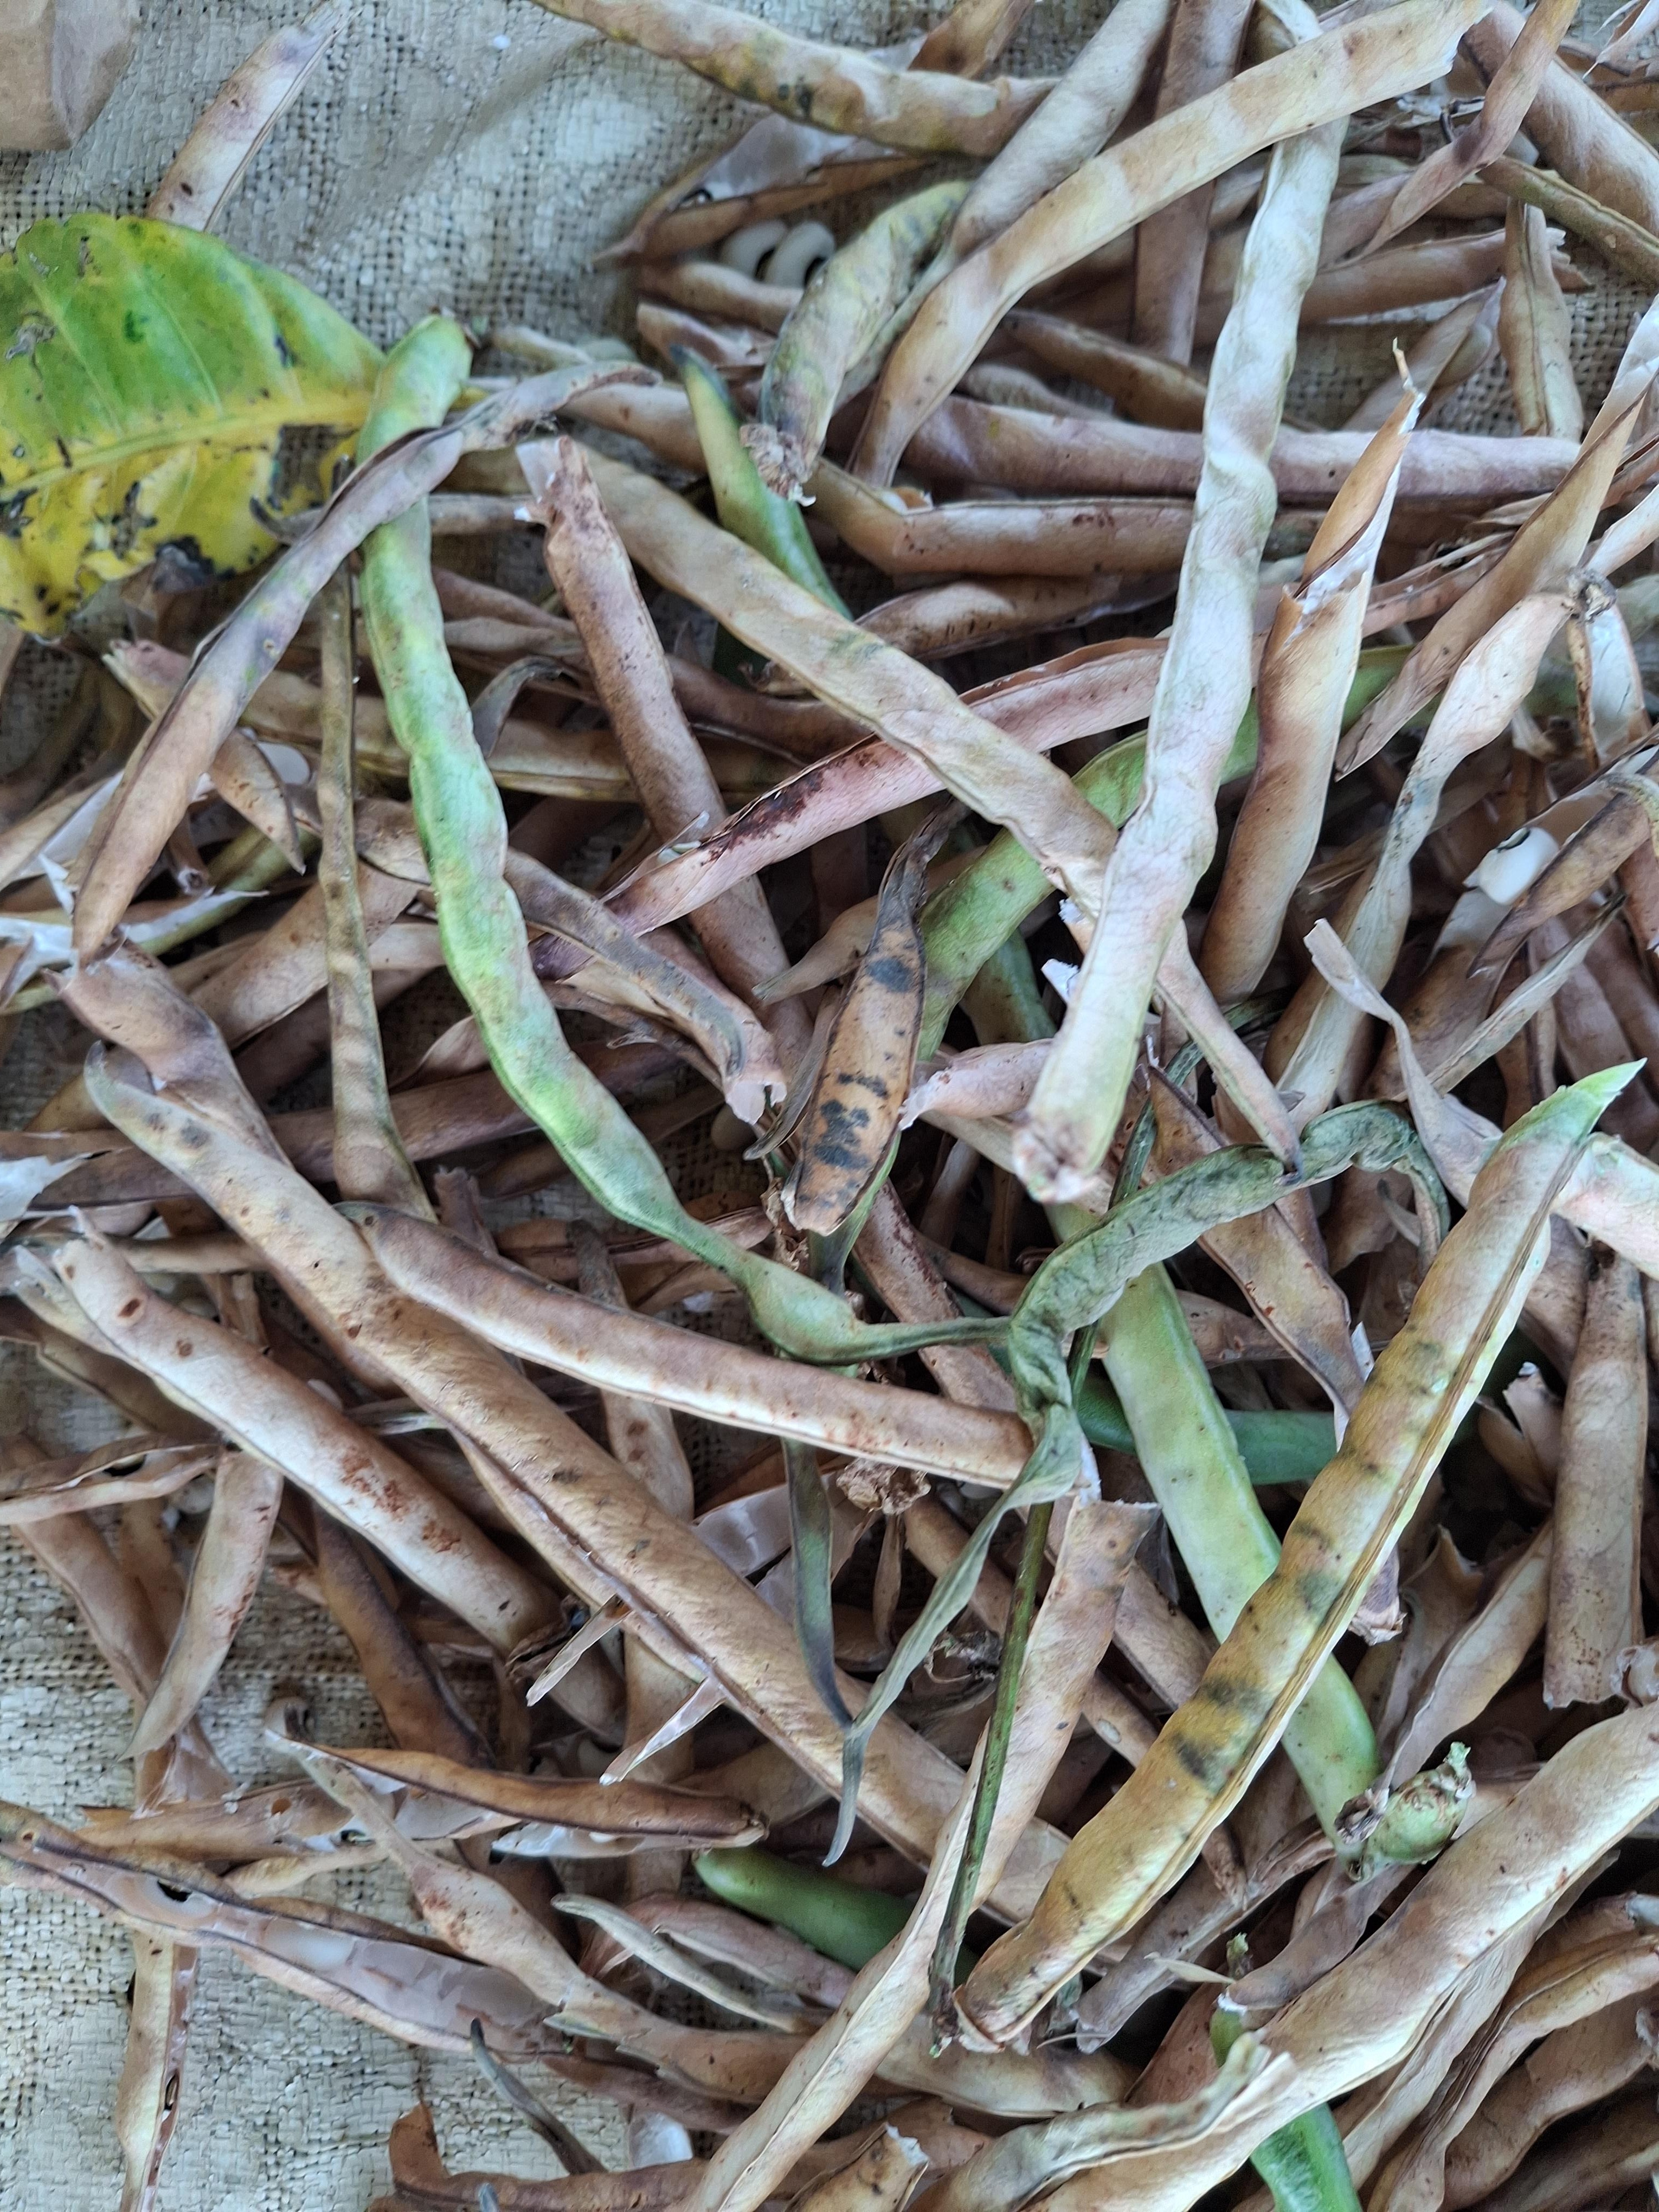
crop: cowpea
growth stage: harvest
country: Nigeria
